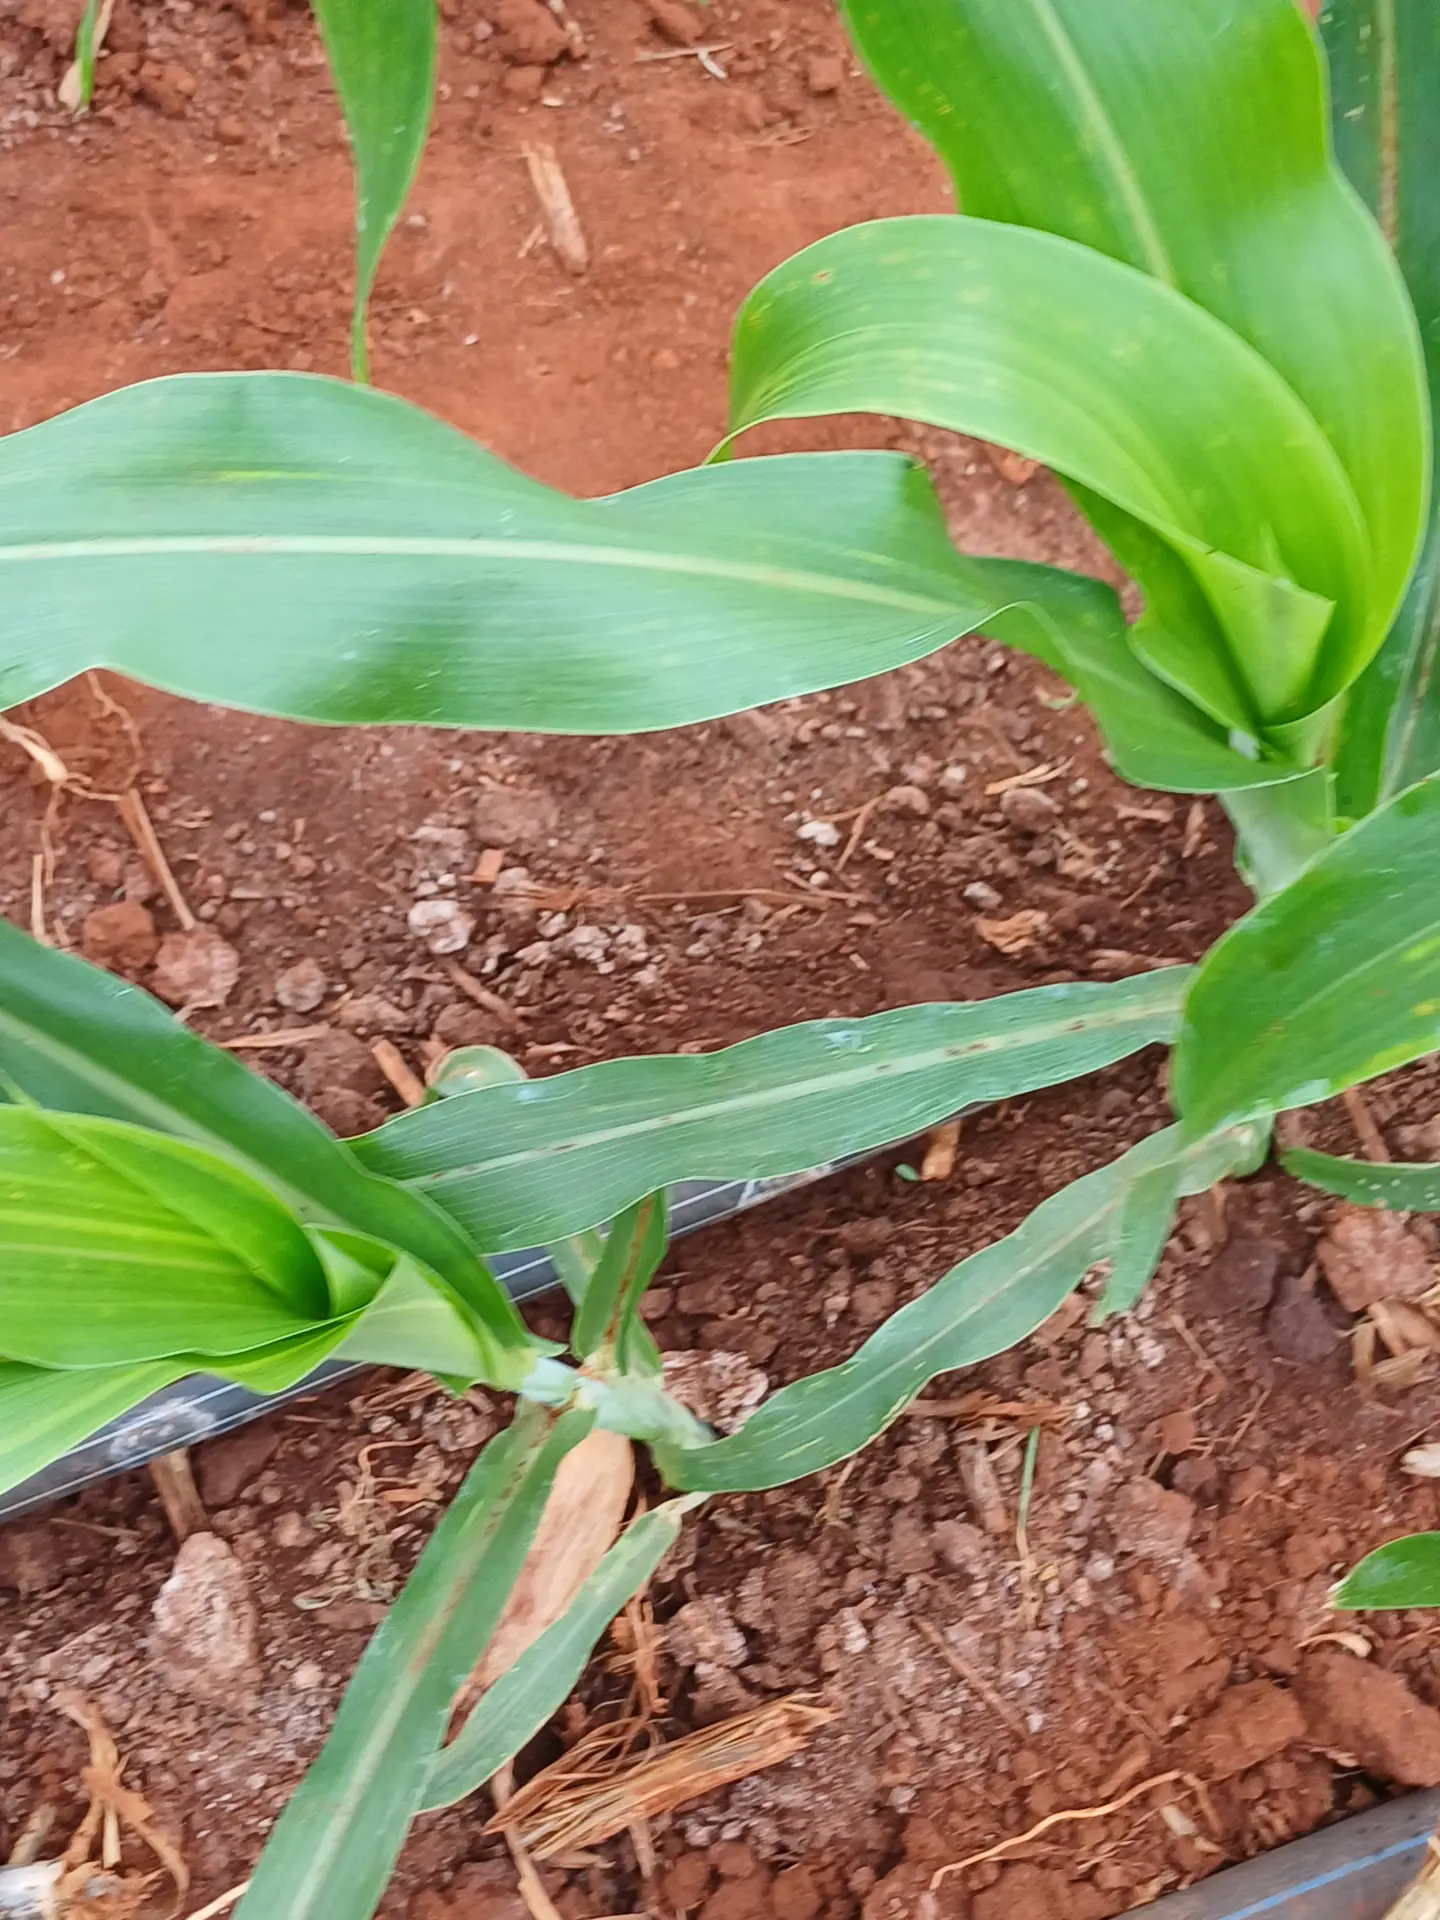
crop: sorghum
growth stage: vegetative
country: Kenya
